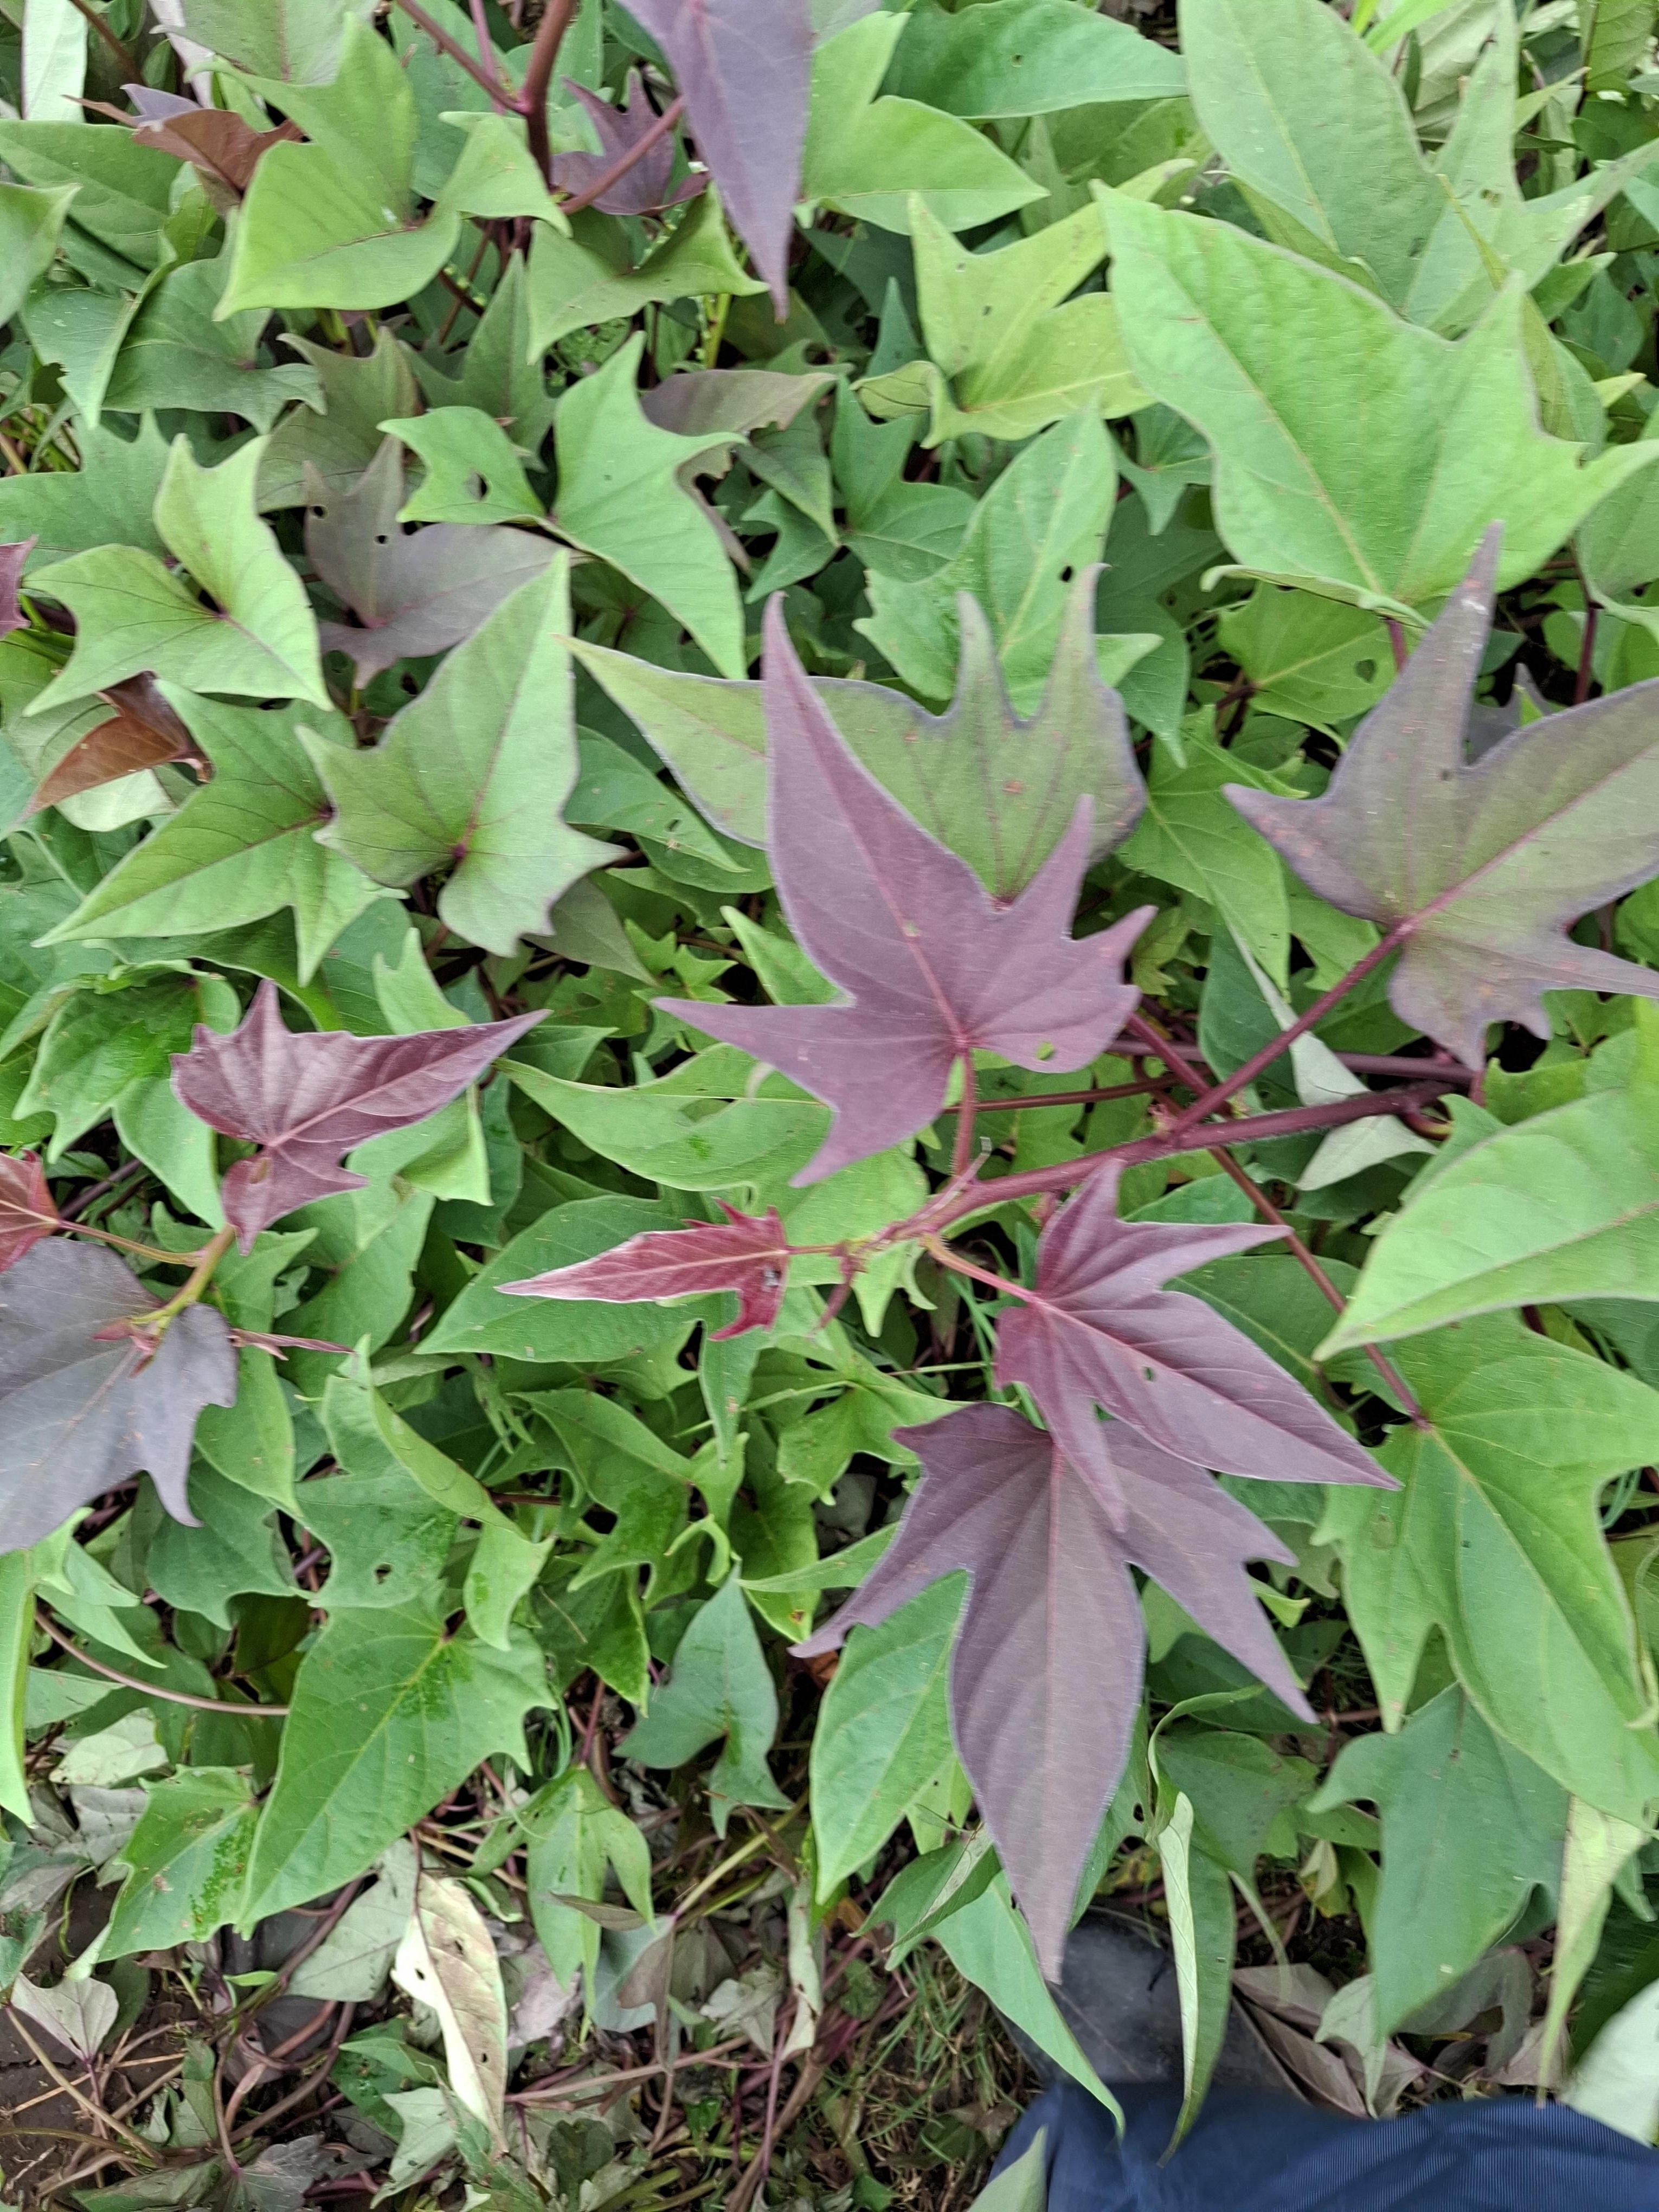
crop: sweet potato
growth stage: vegetative
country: Tanzania
